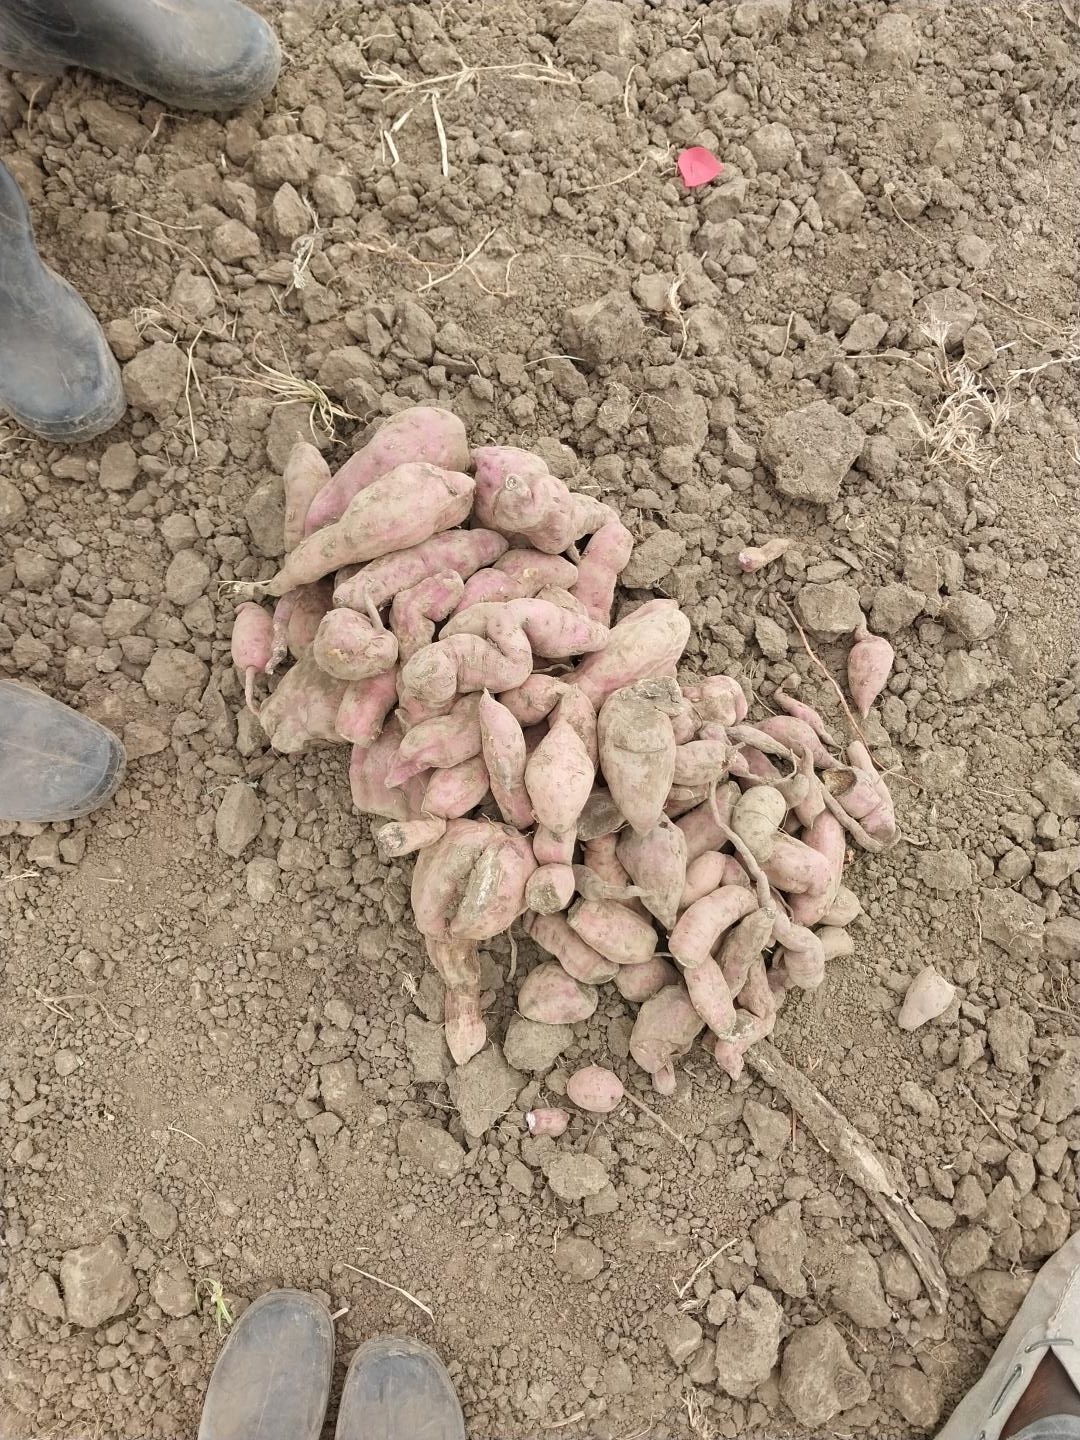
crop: sweet potato
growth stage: harvest maturity
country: Tanzania
